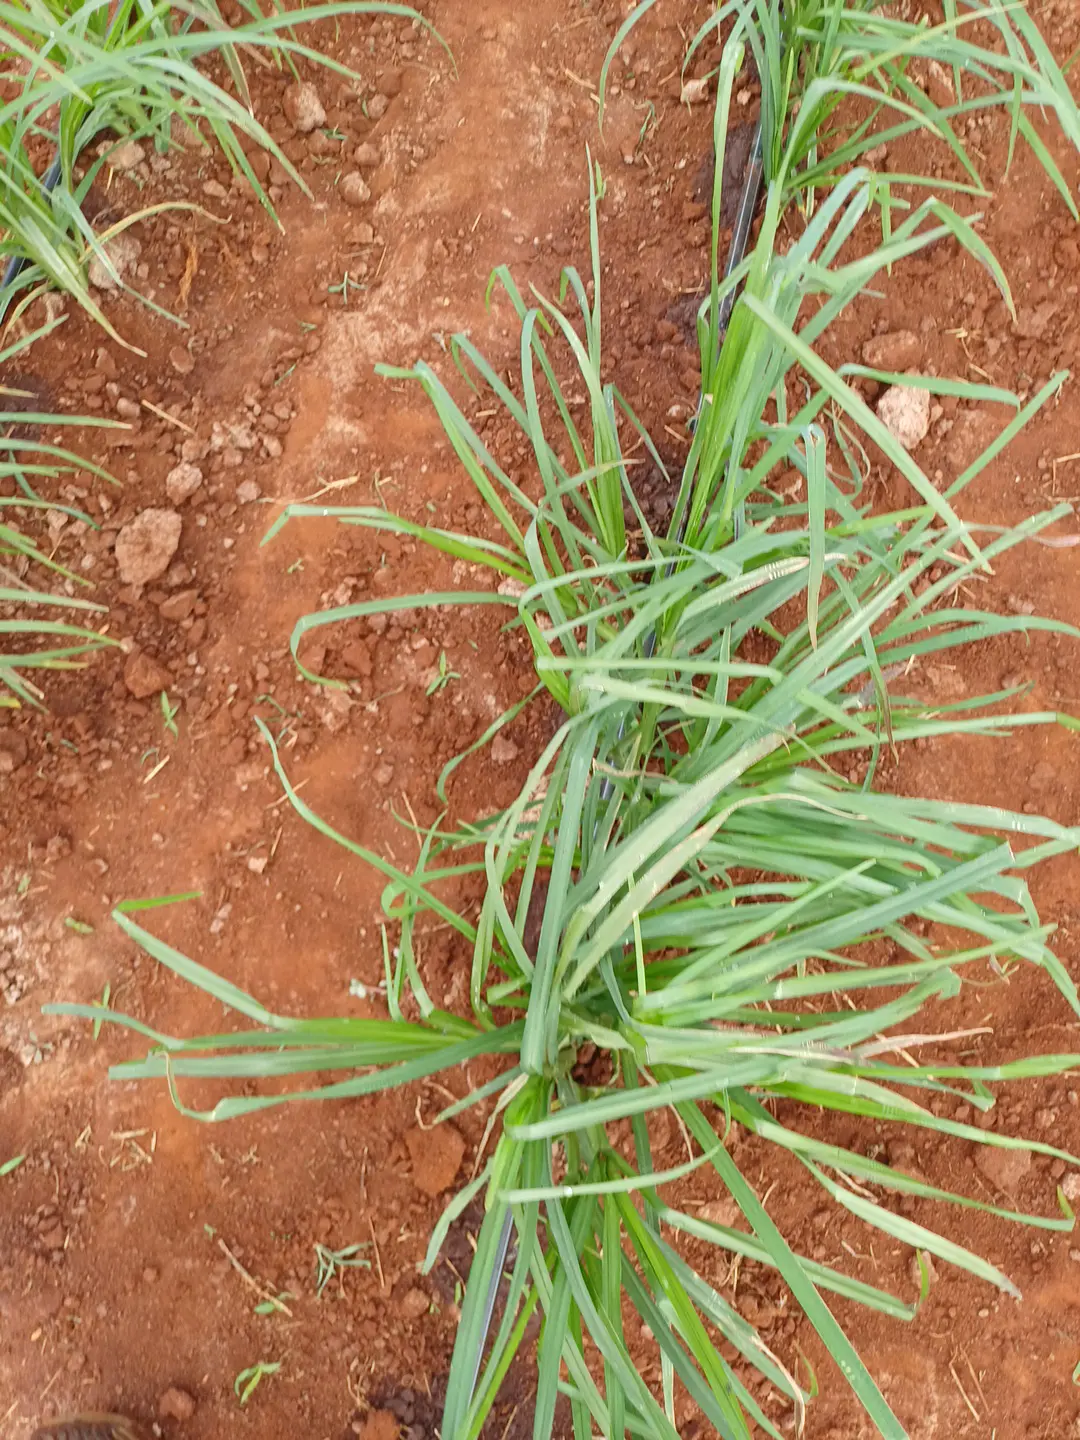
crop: finger millet
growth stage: elongation stem
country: Kenya
